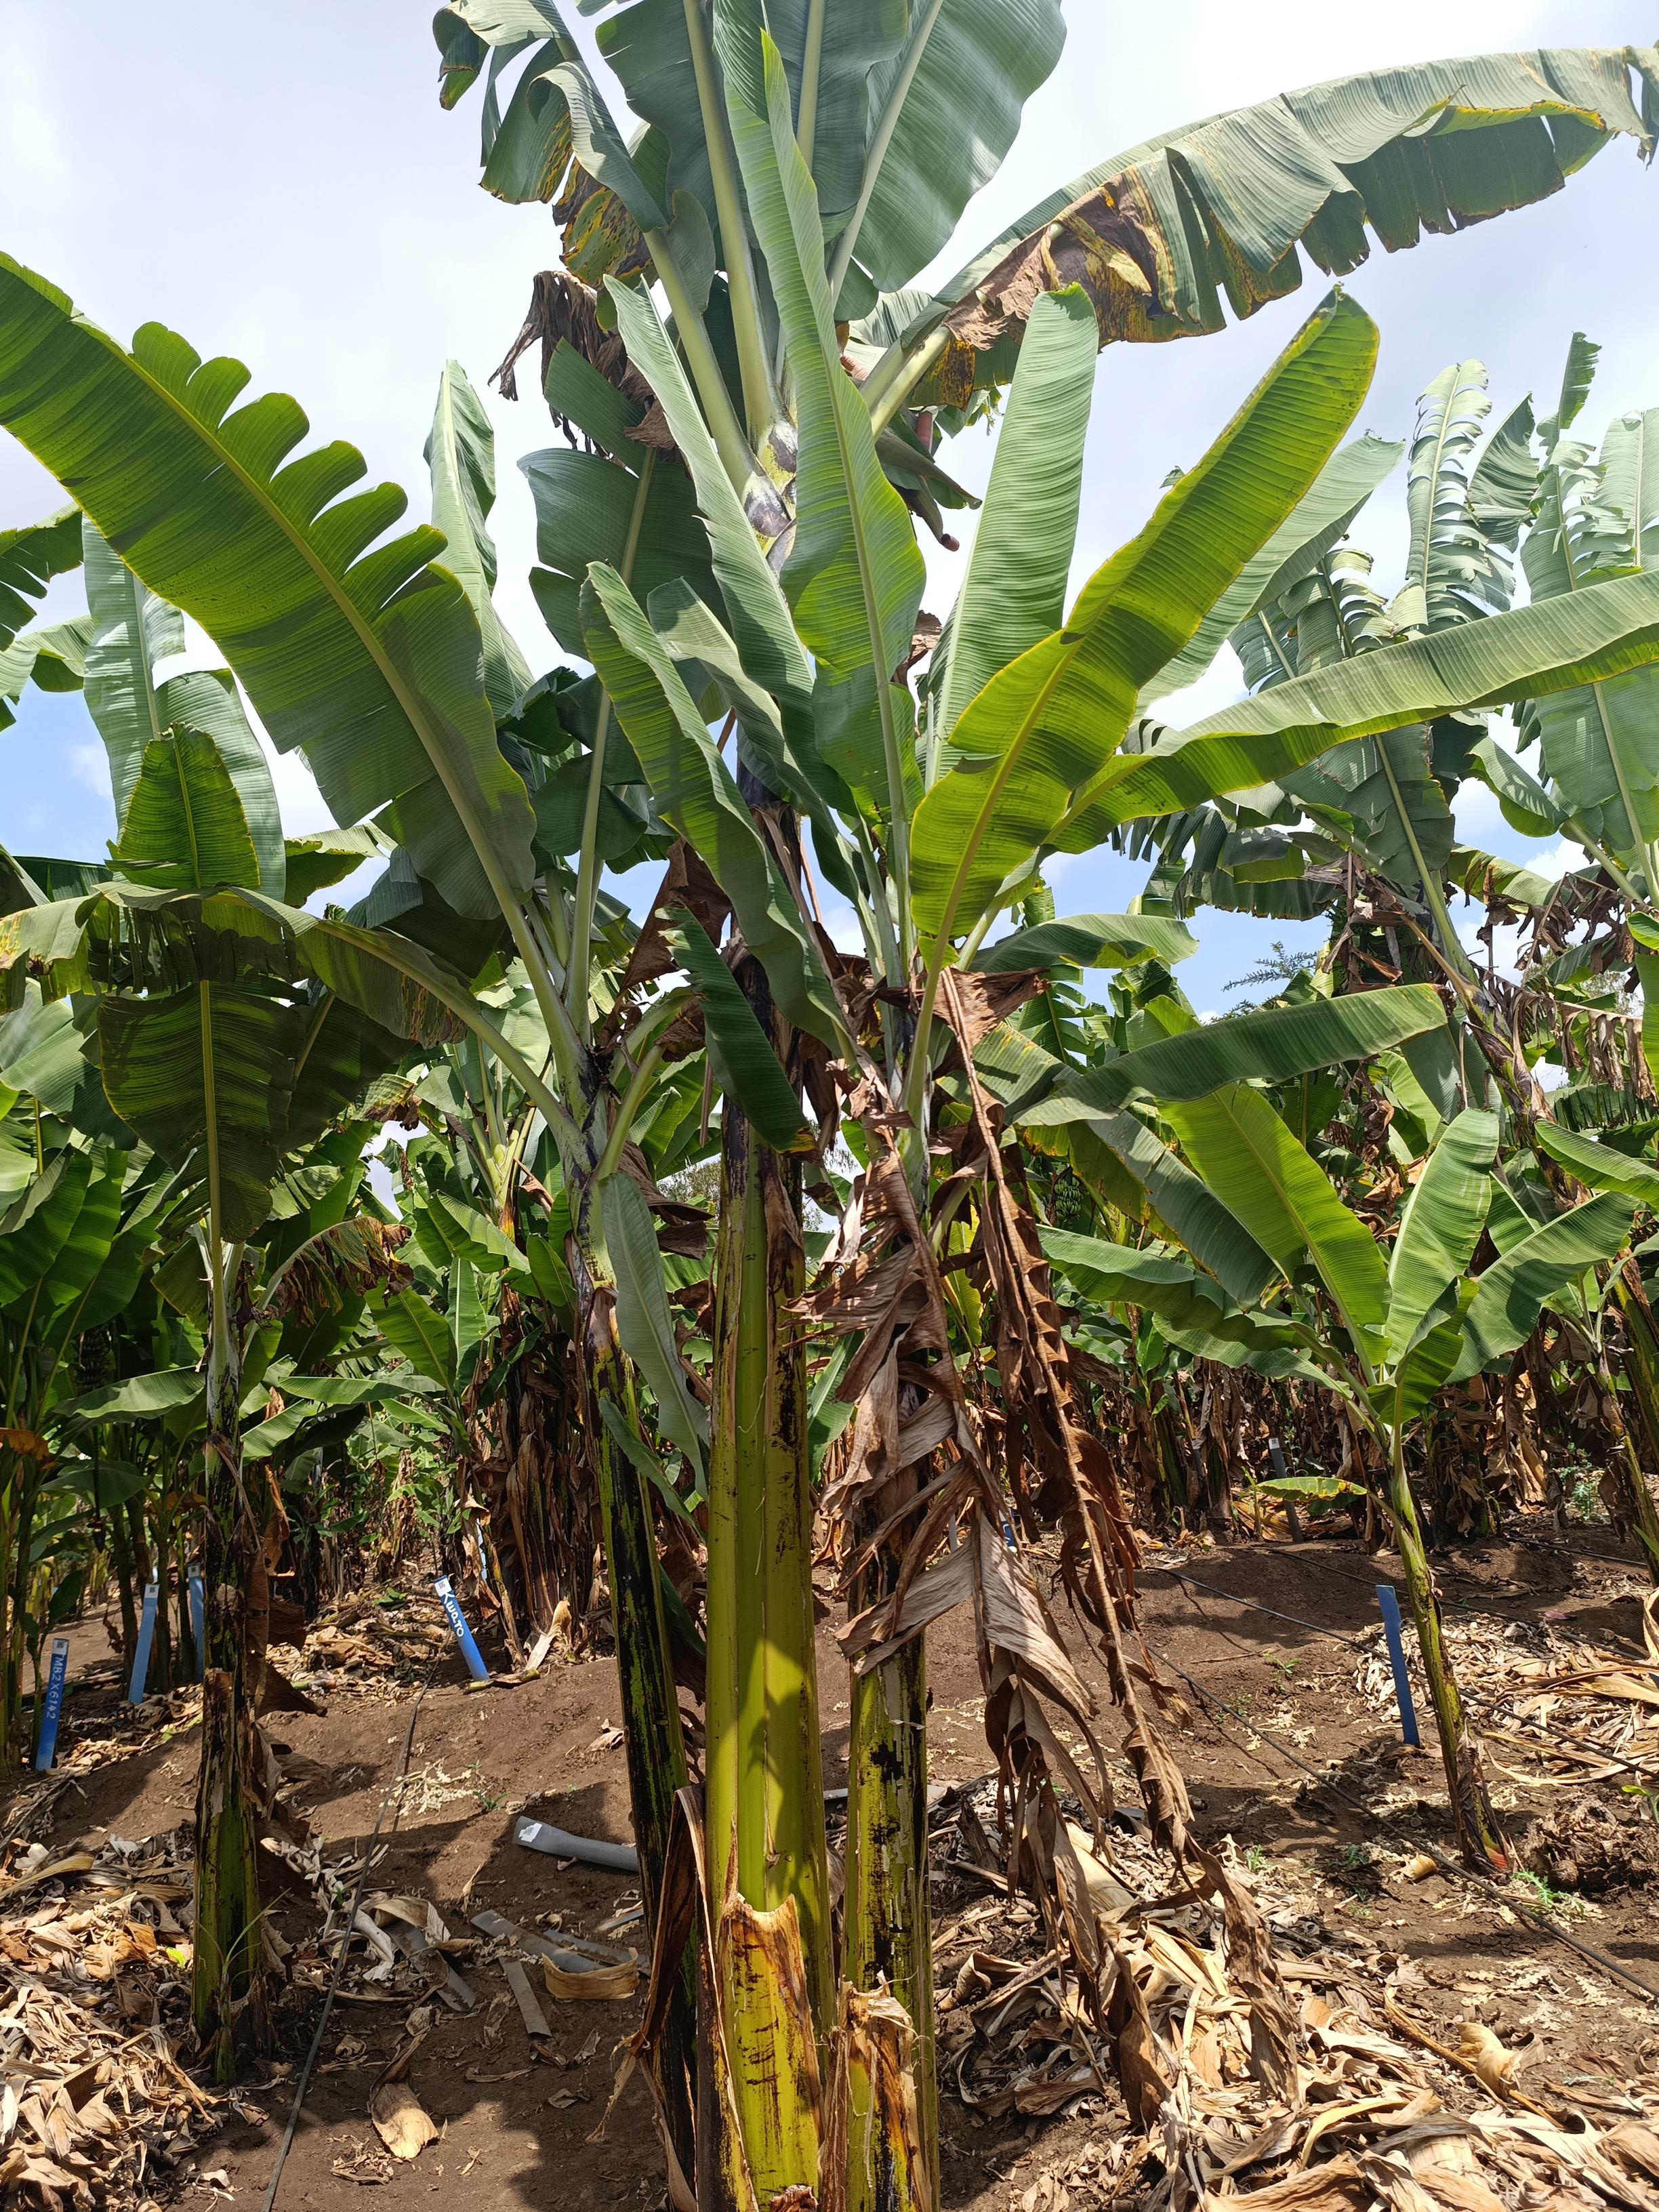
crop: banana
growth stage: flowering
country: Tanzania
